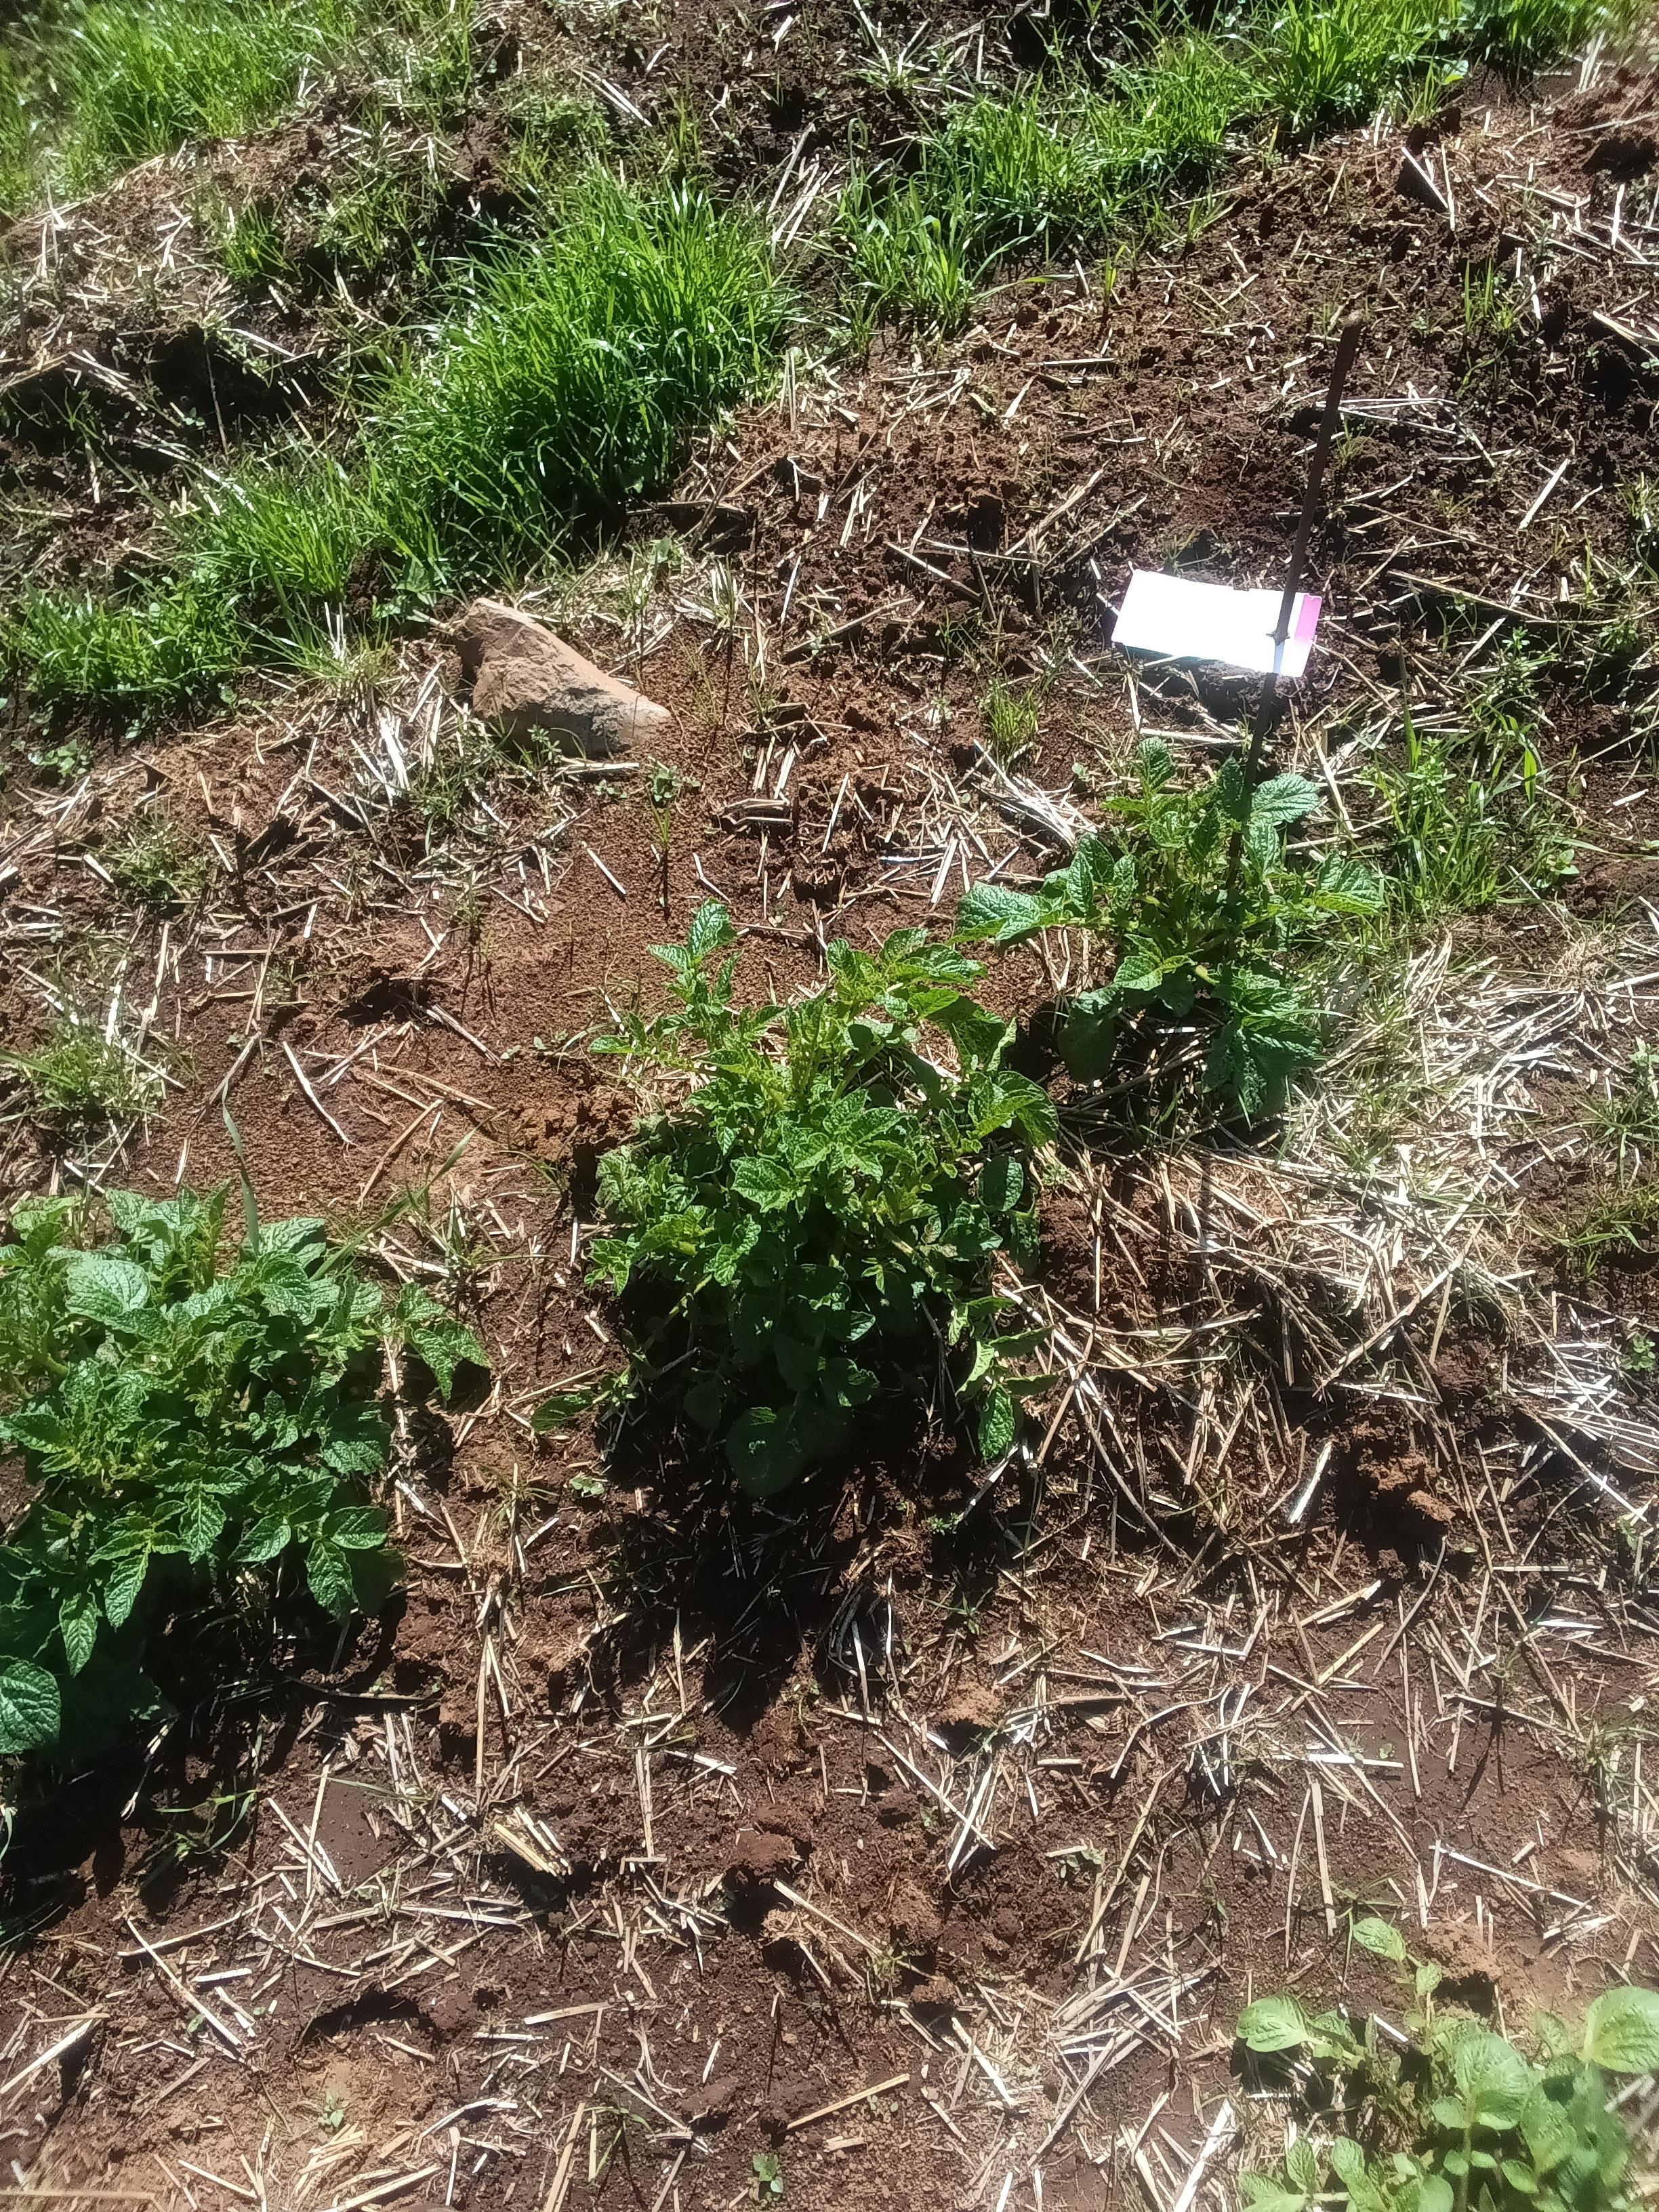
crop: potato
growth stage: vegetative
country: Kenya
